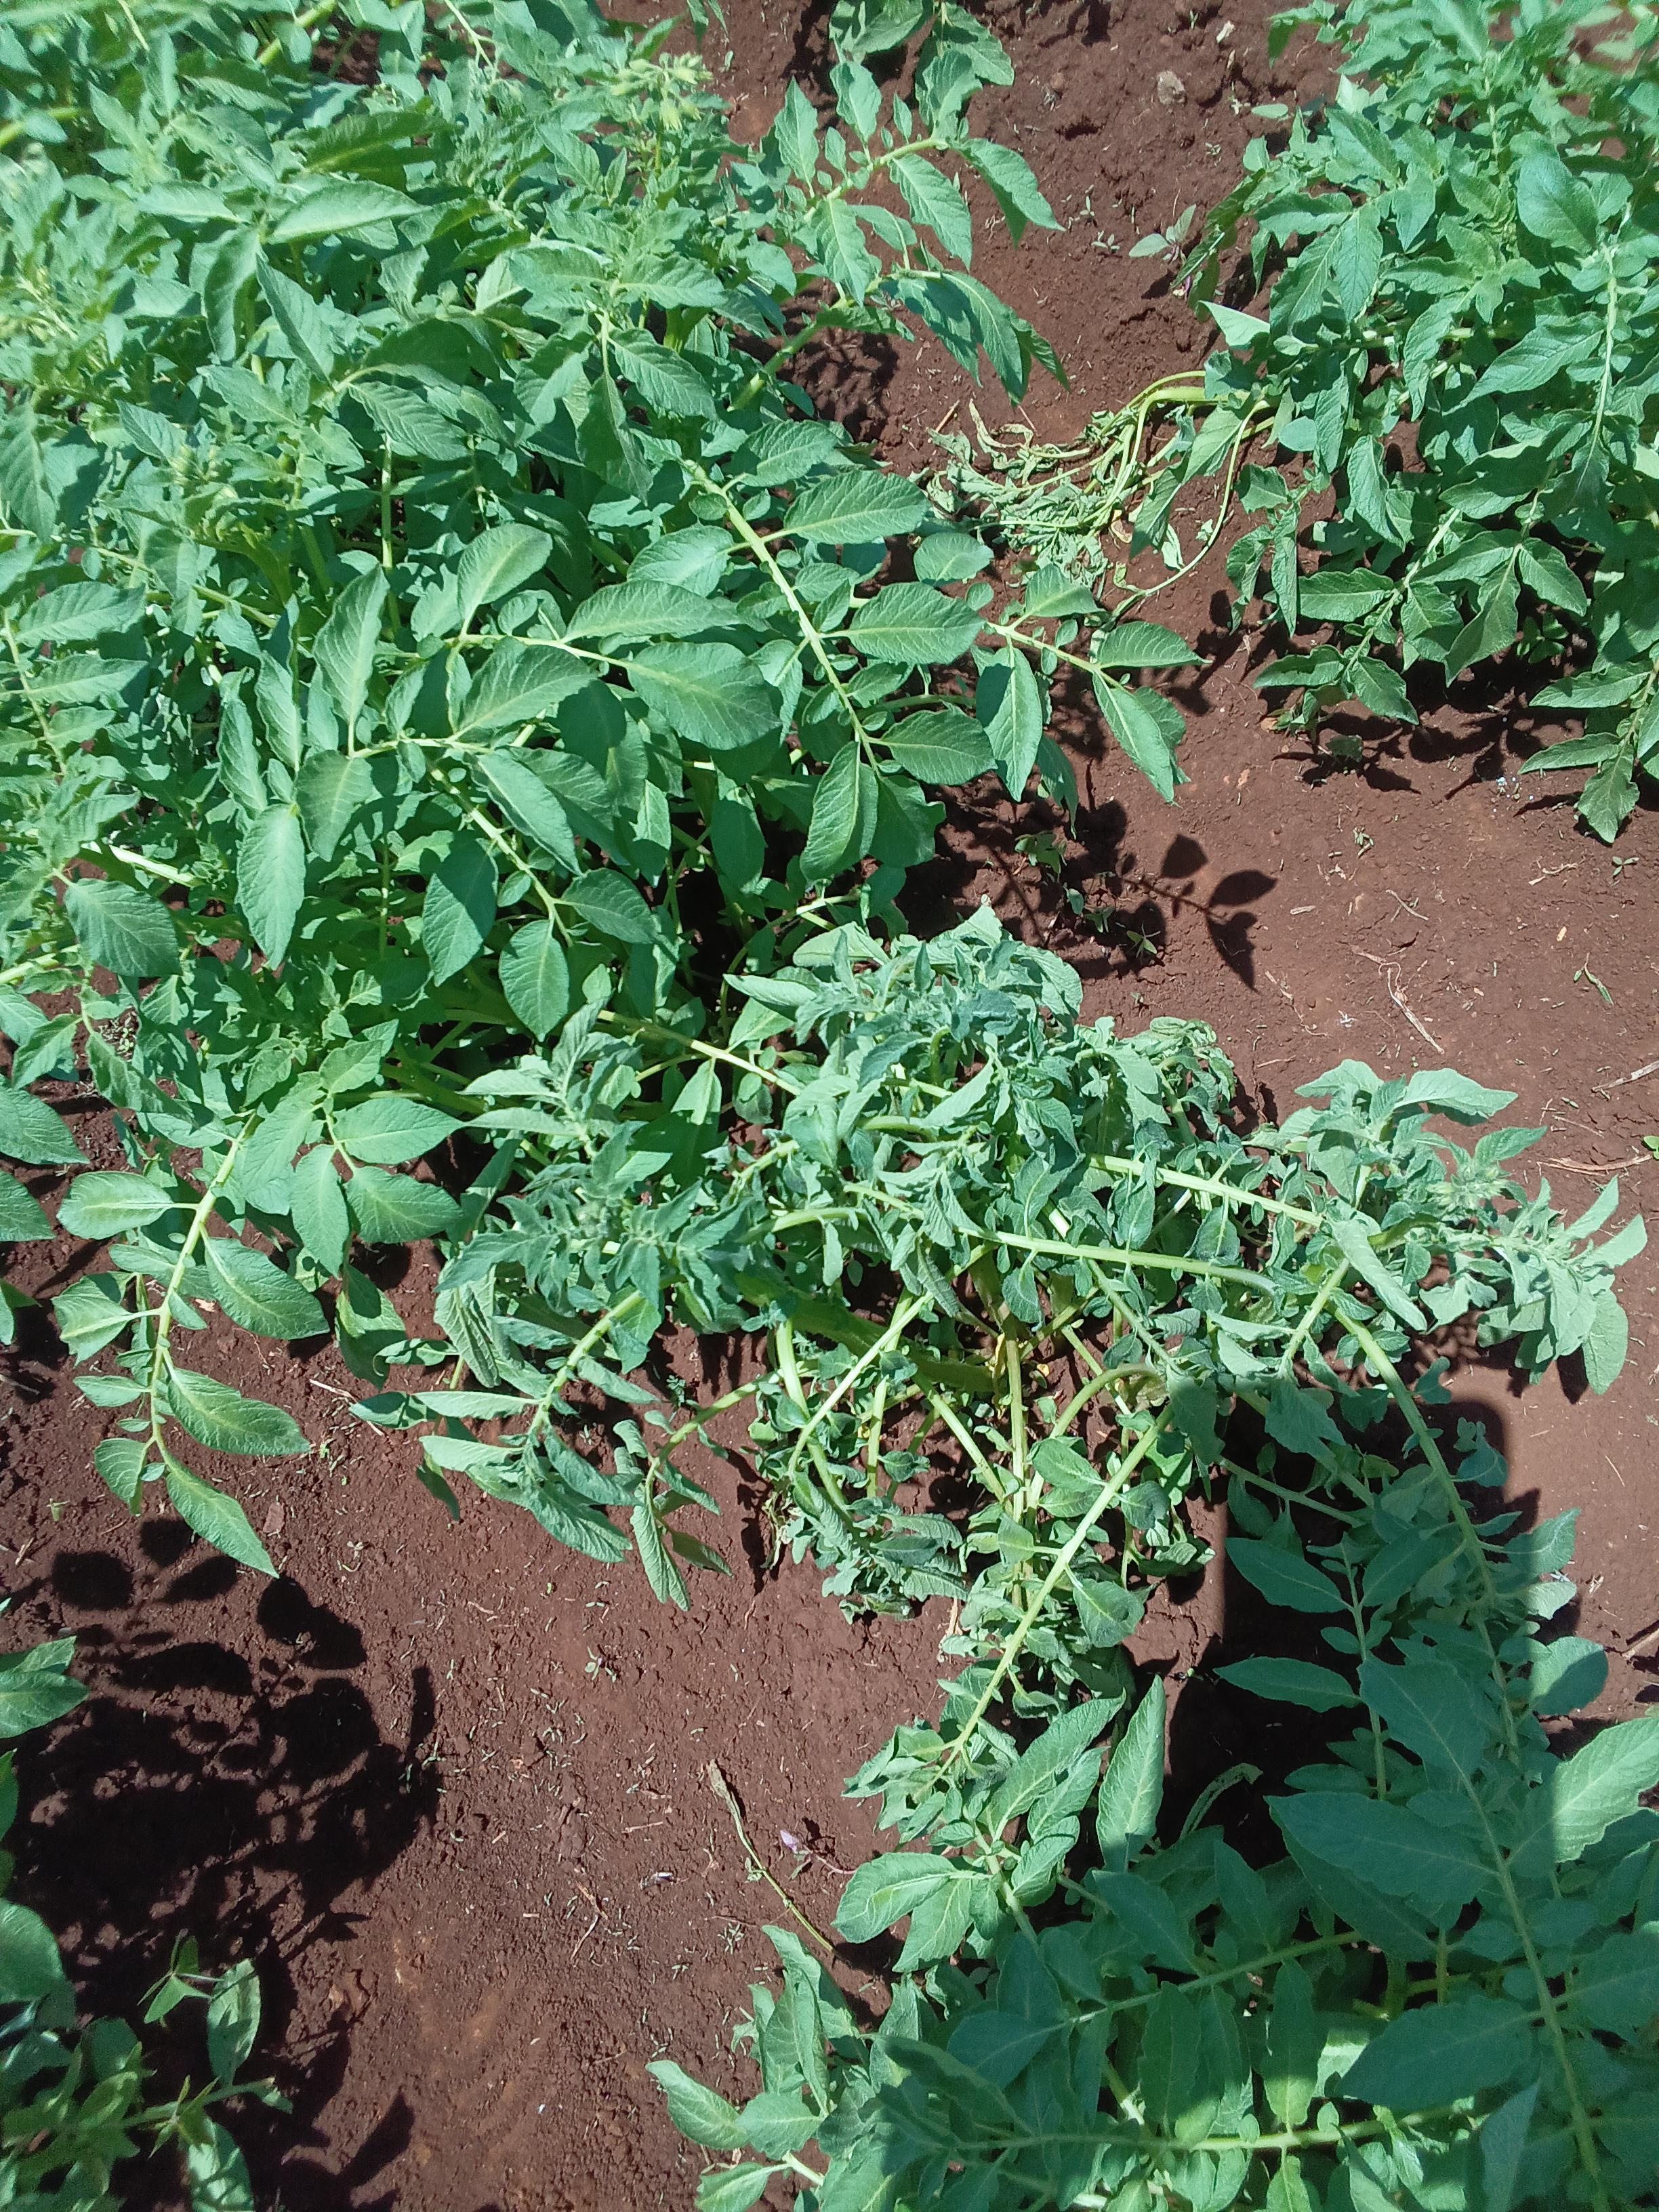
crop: potato
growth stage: vegetative
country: Kenya
